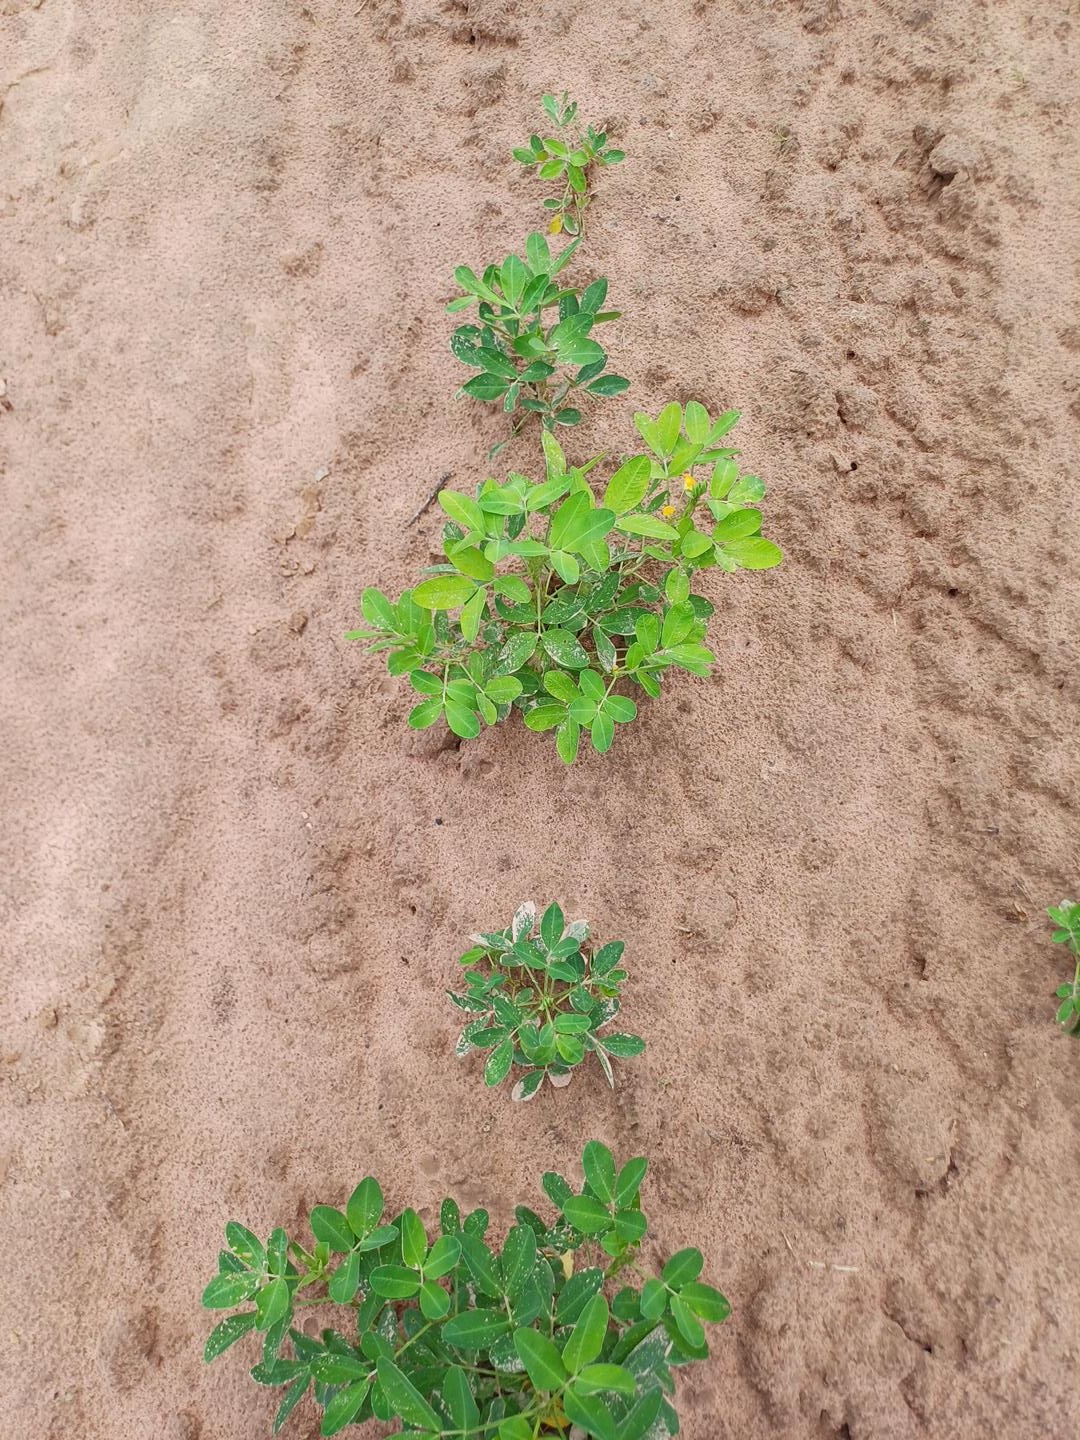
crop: groundnut
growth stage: flowering
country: Senegal
